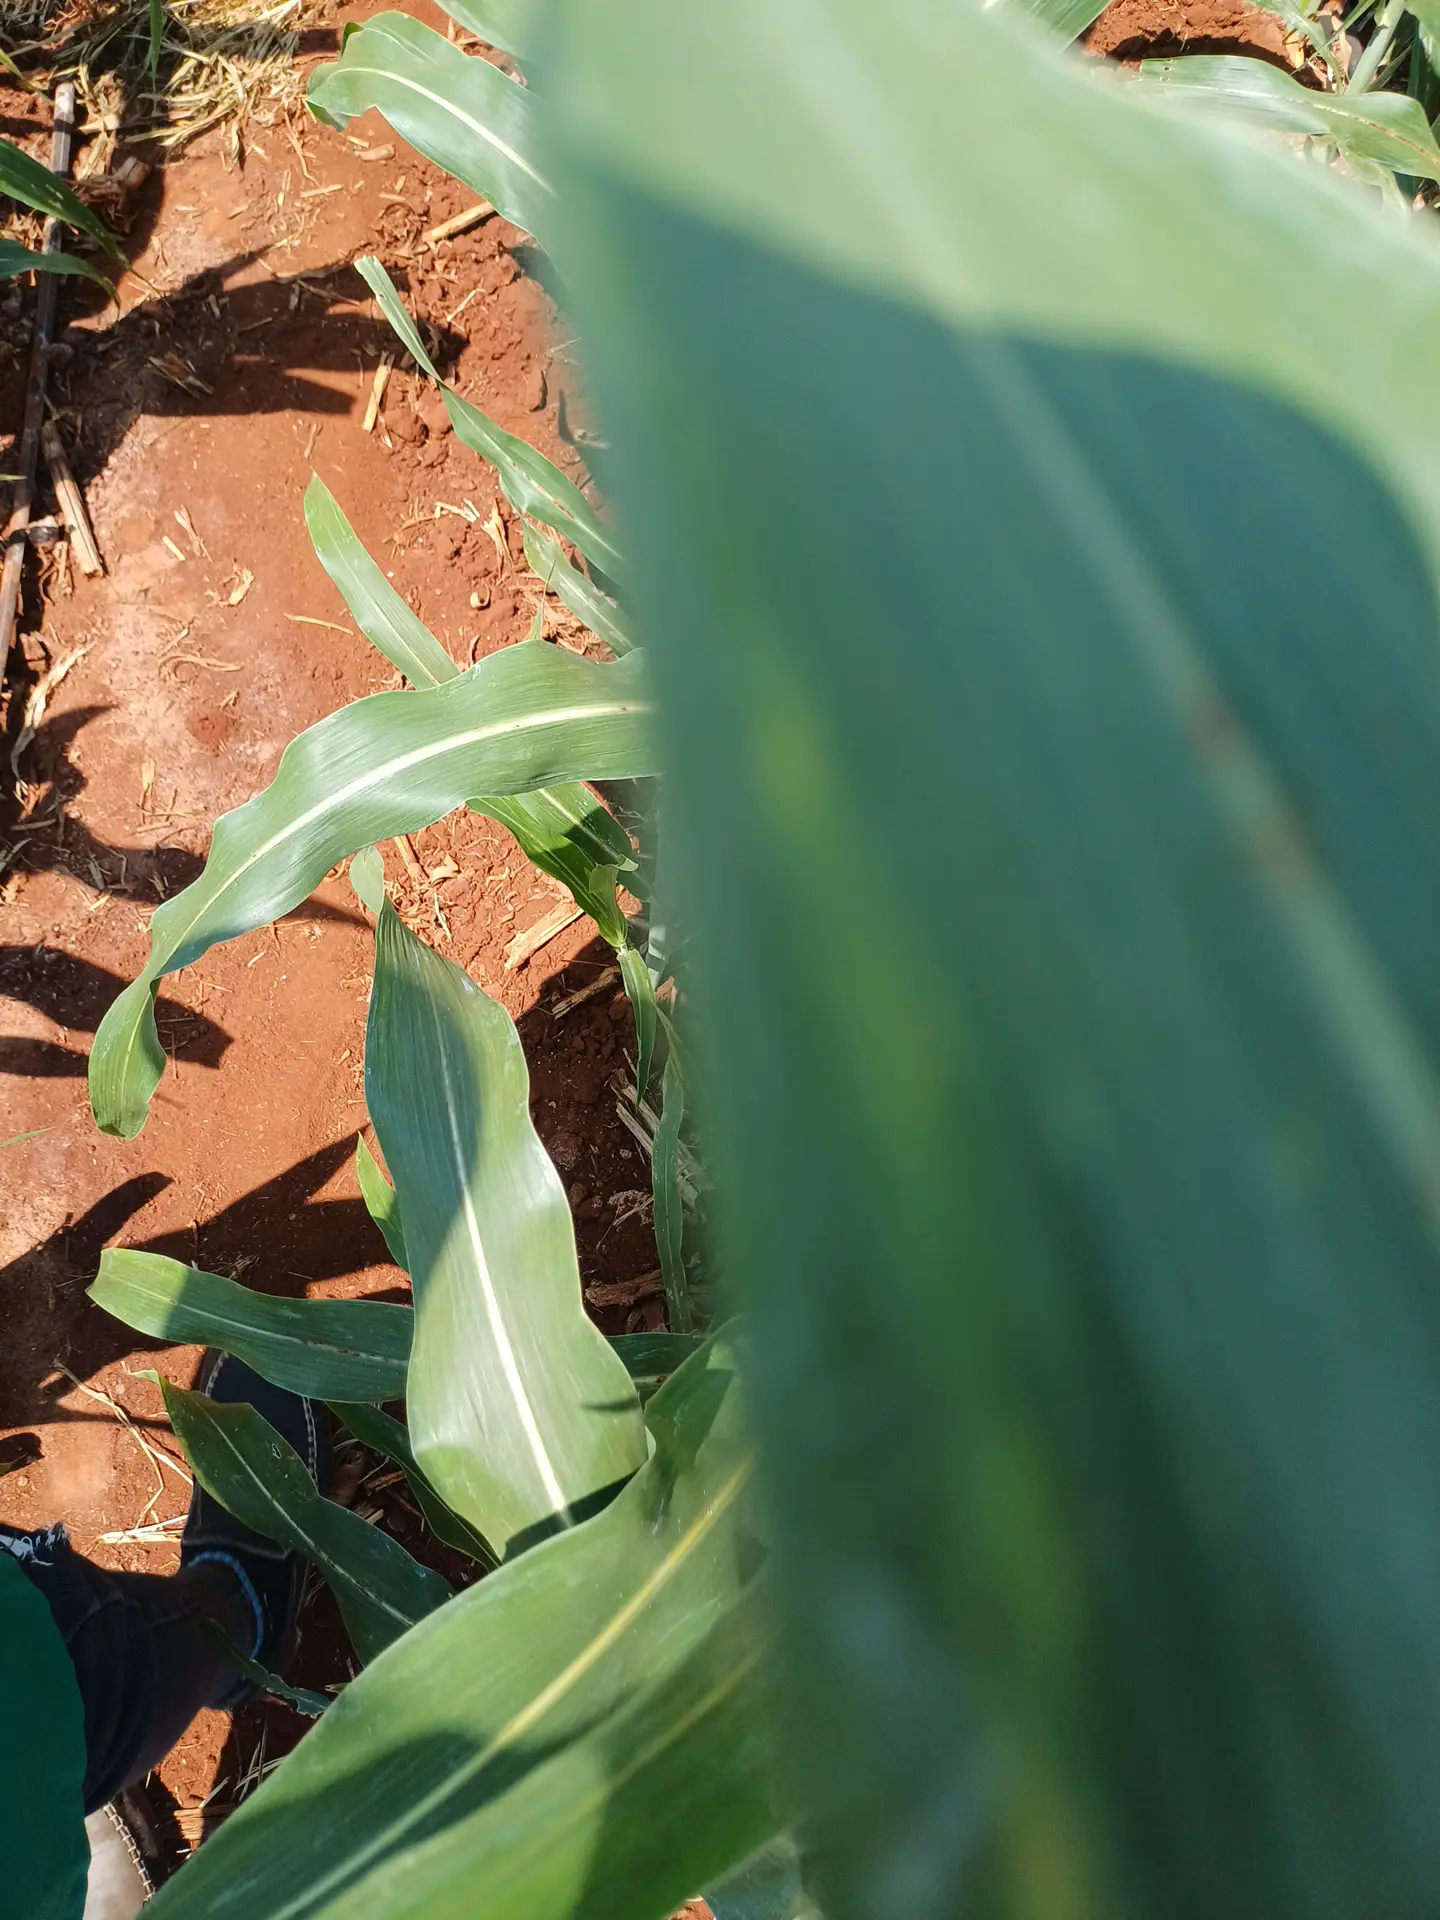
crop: sorghum
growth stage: heading tuber
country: Kenya
